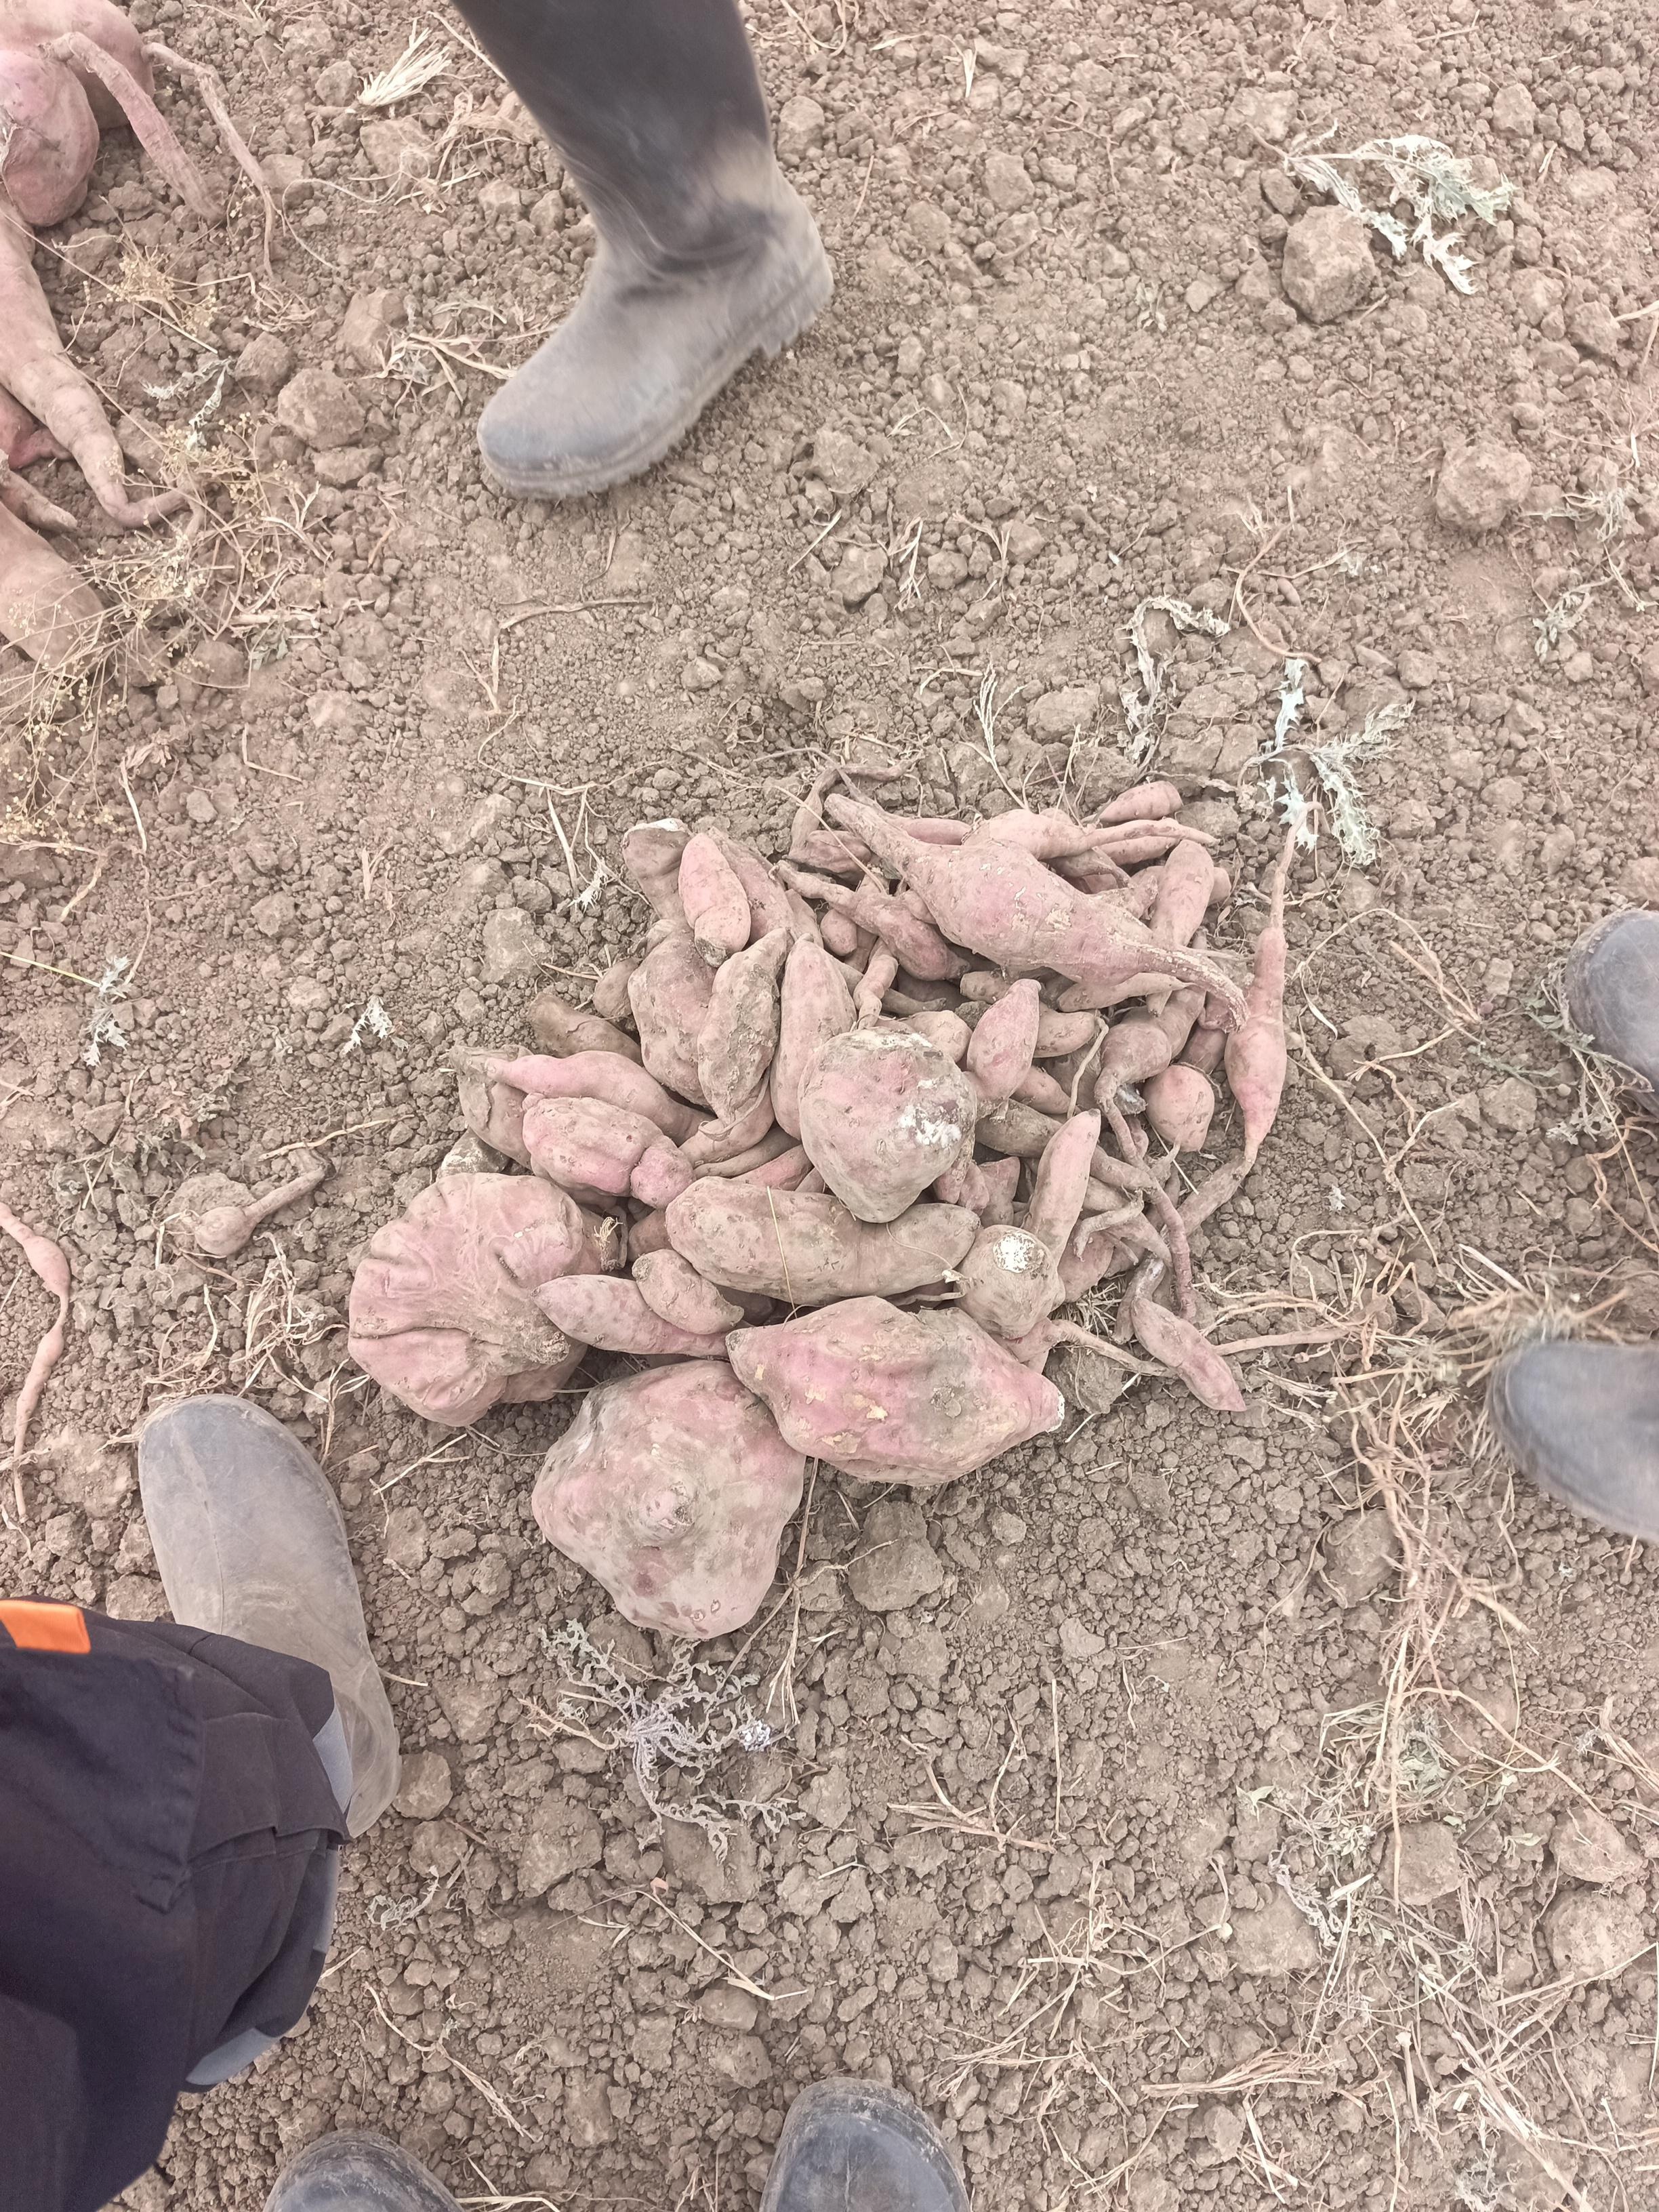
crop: sweet potato
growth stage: harvest maturity
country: Tanzania
